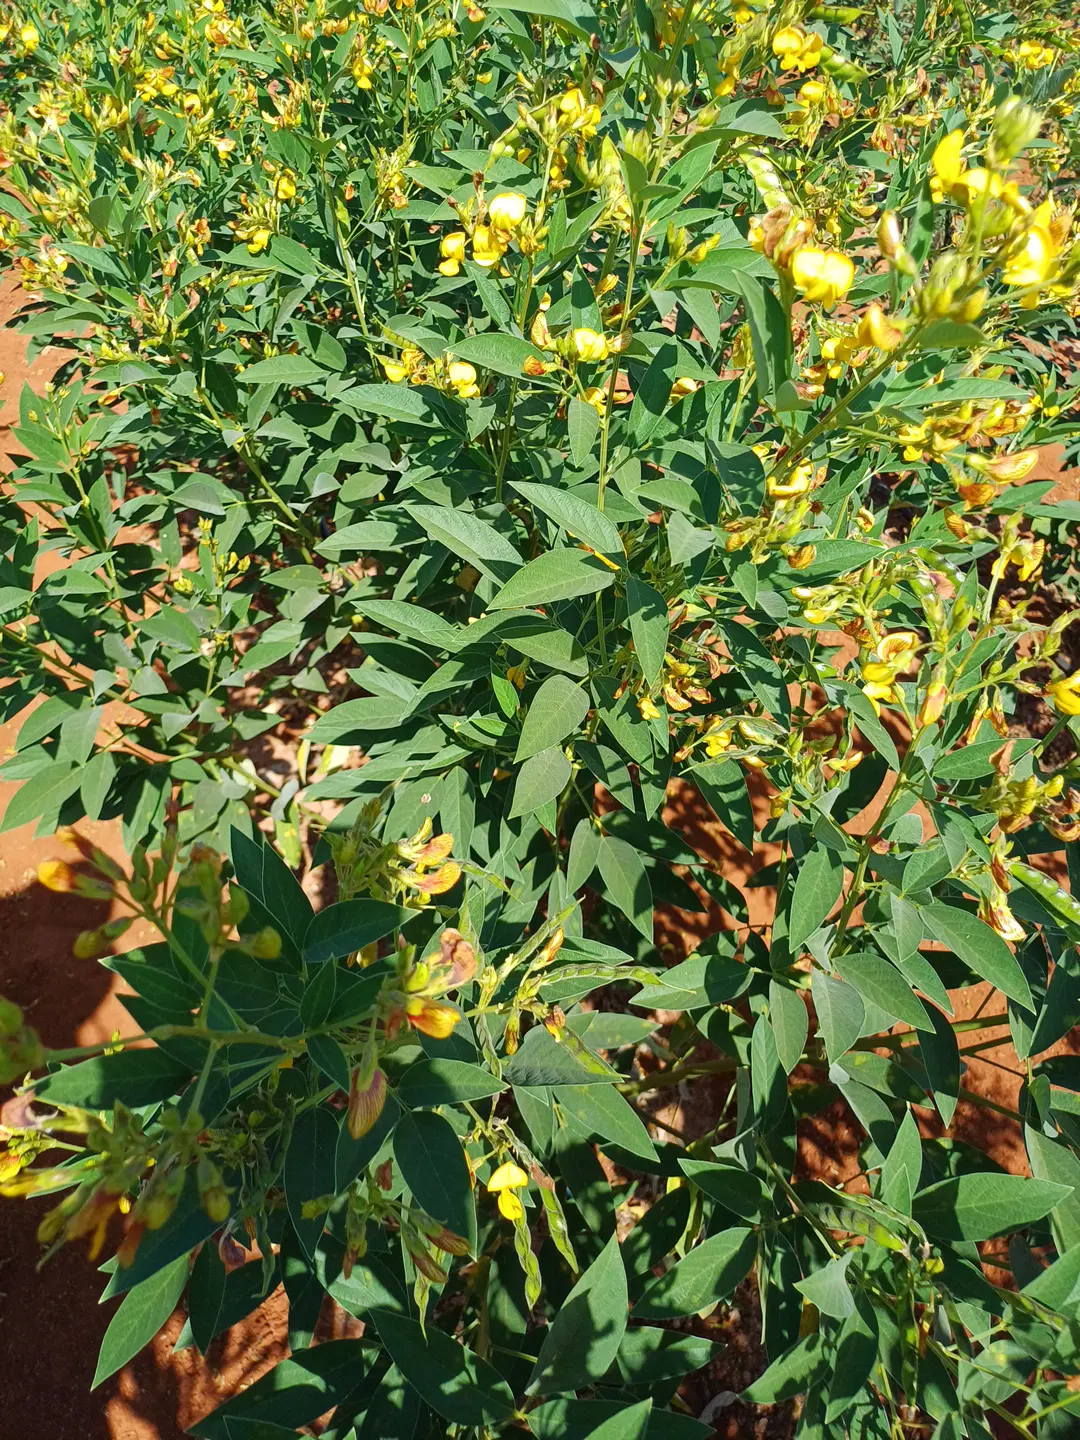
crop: pigeonpea
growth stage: development pod
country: Kenya
